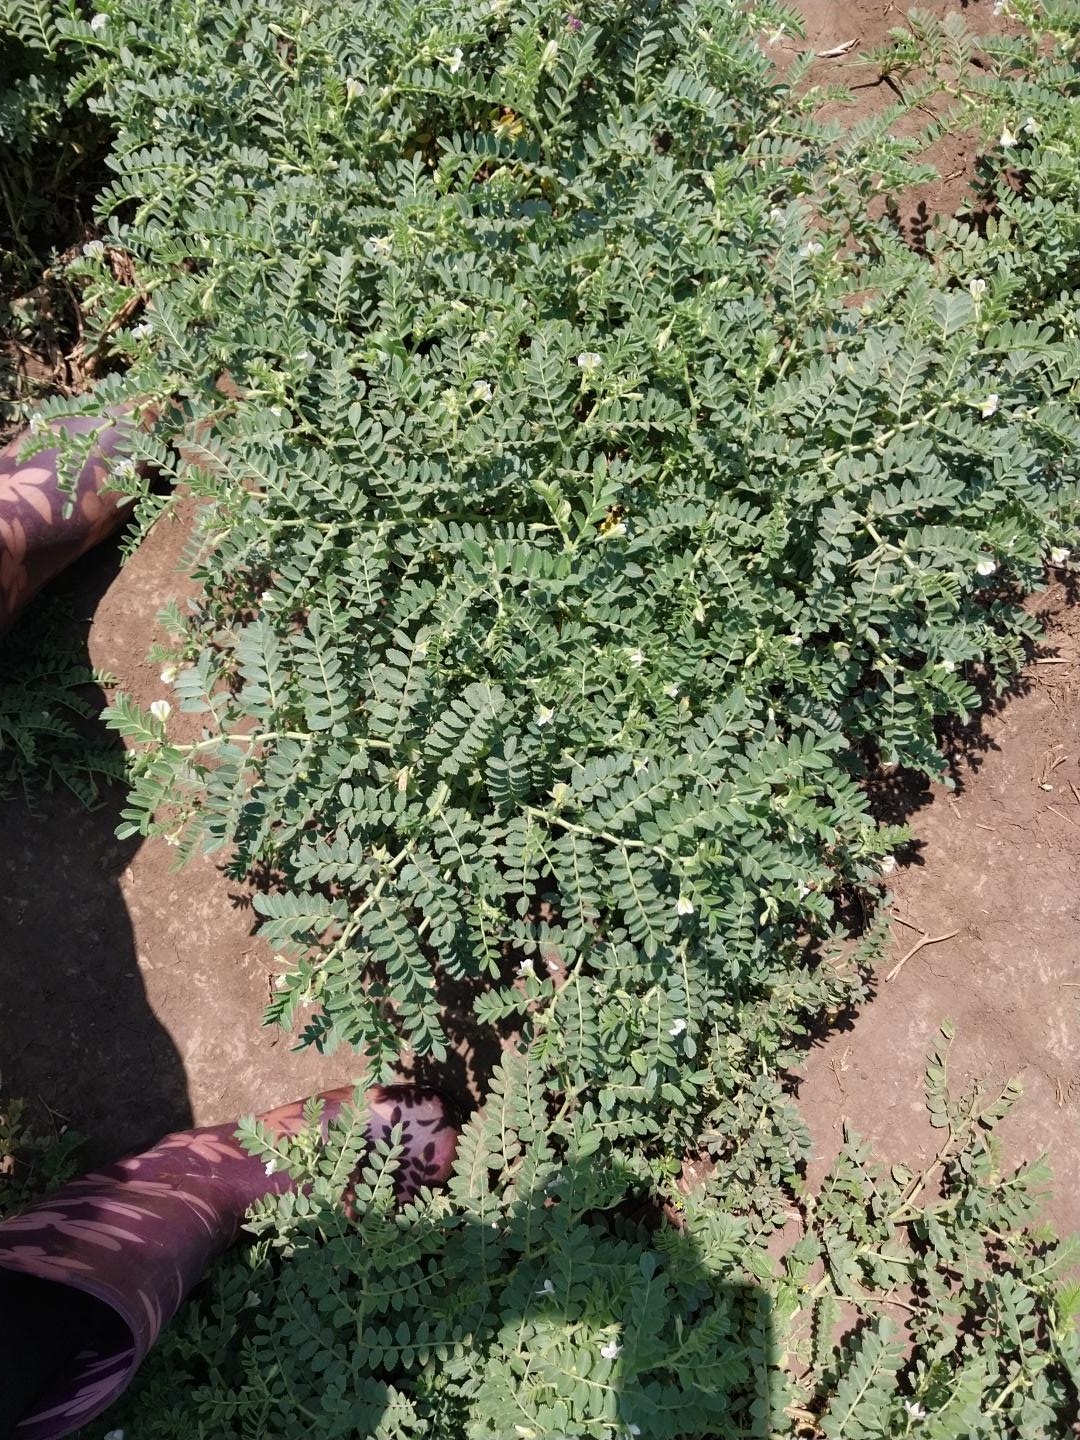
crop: chickpea
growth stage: development pod
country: Tanzania
